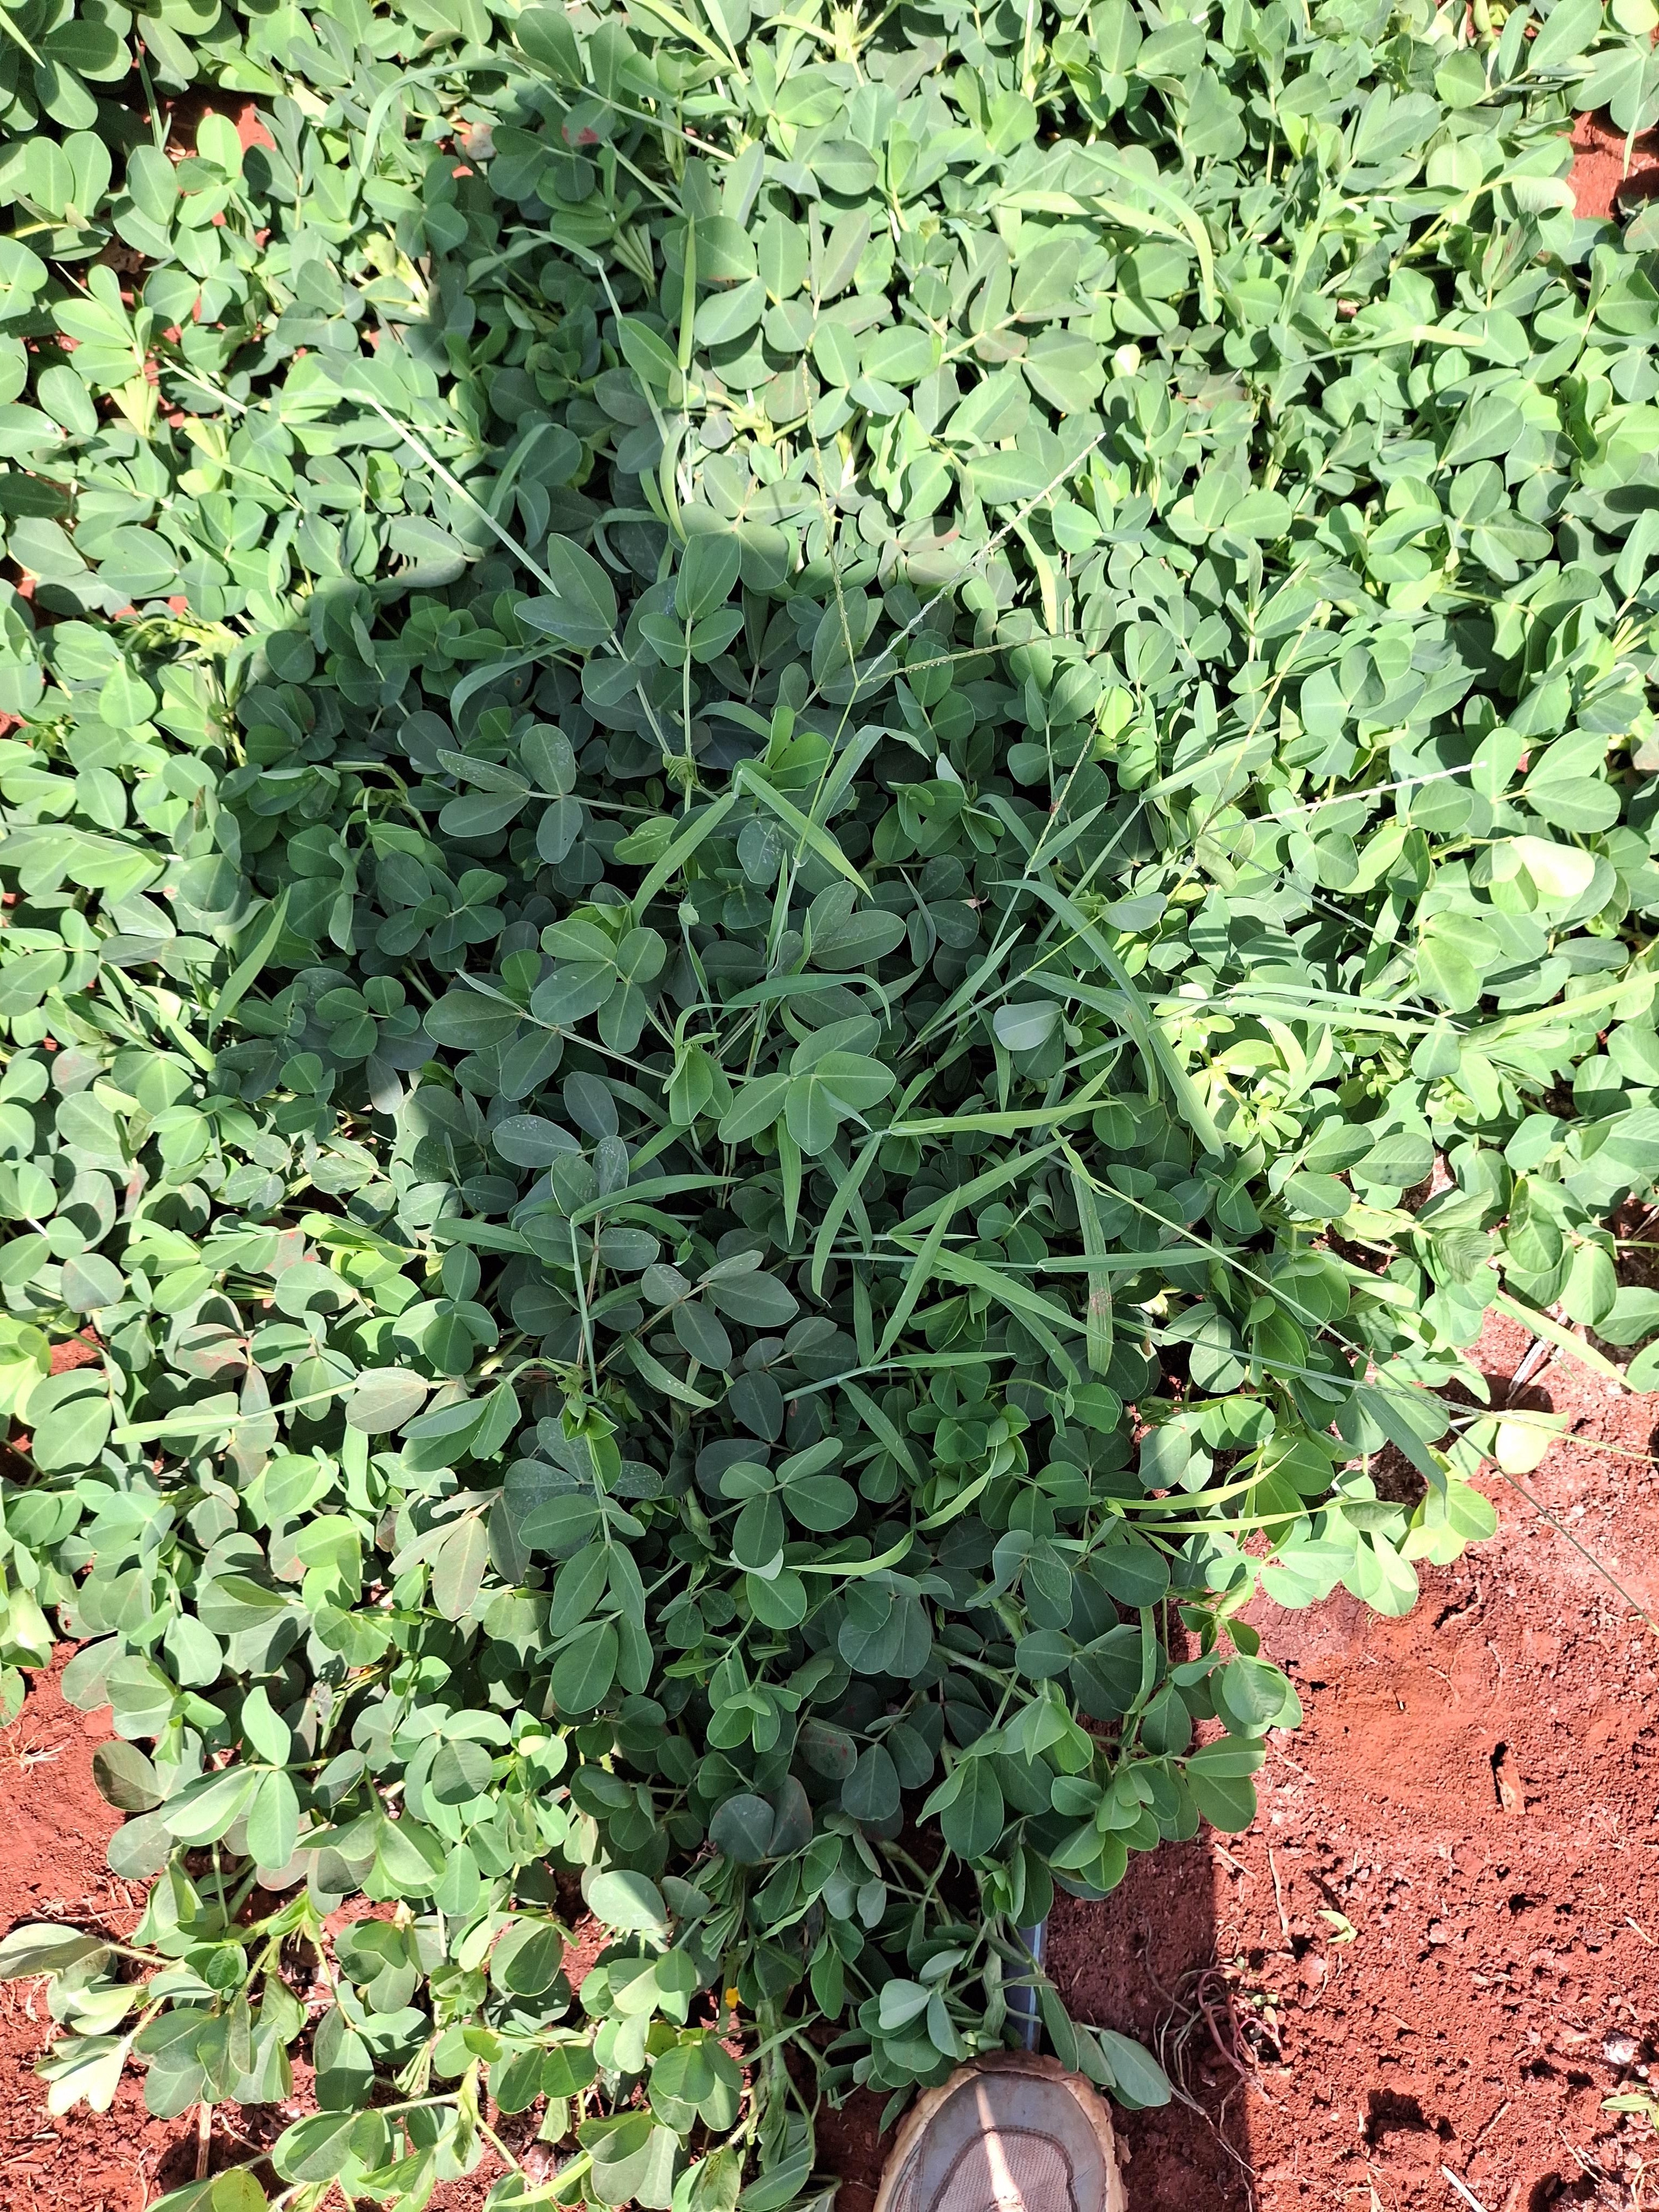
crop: groundnut
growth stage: flowering
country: Kenya
